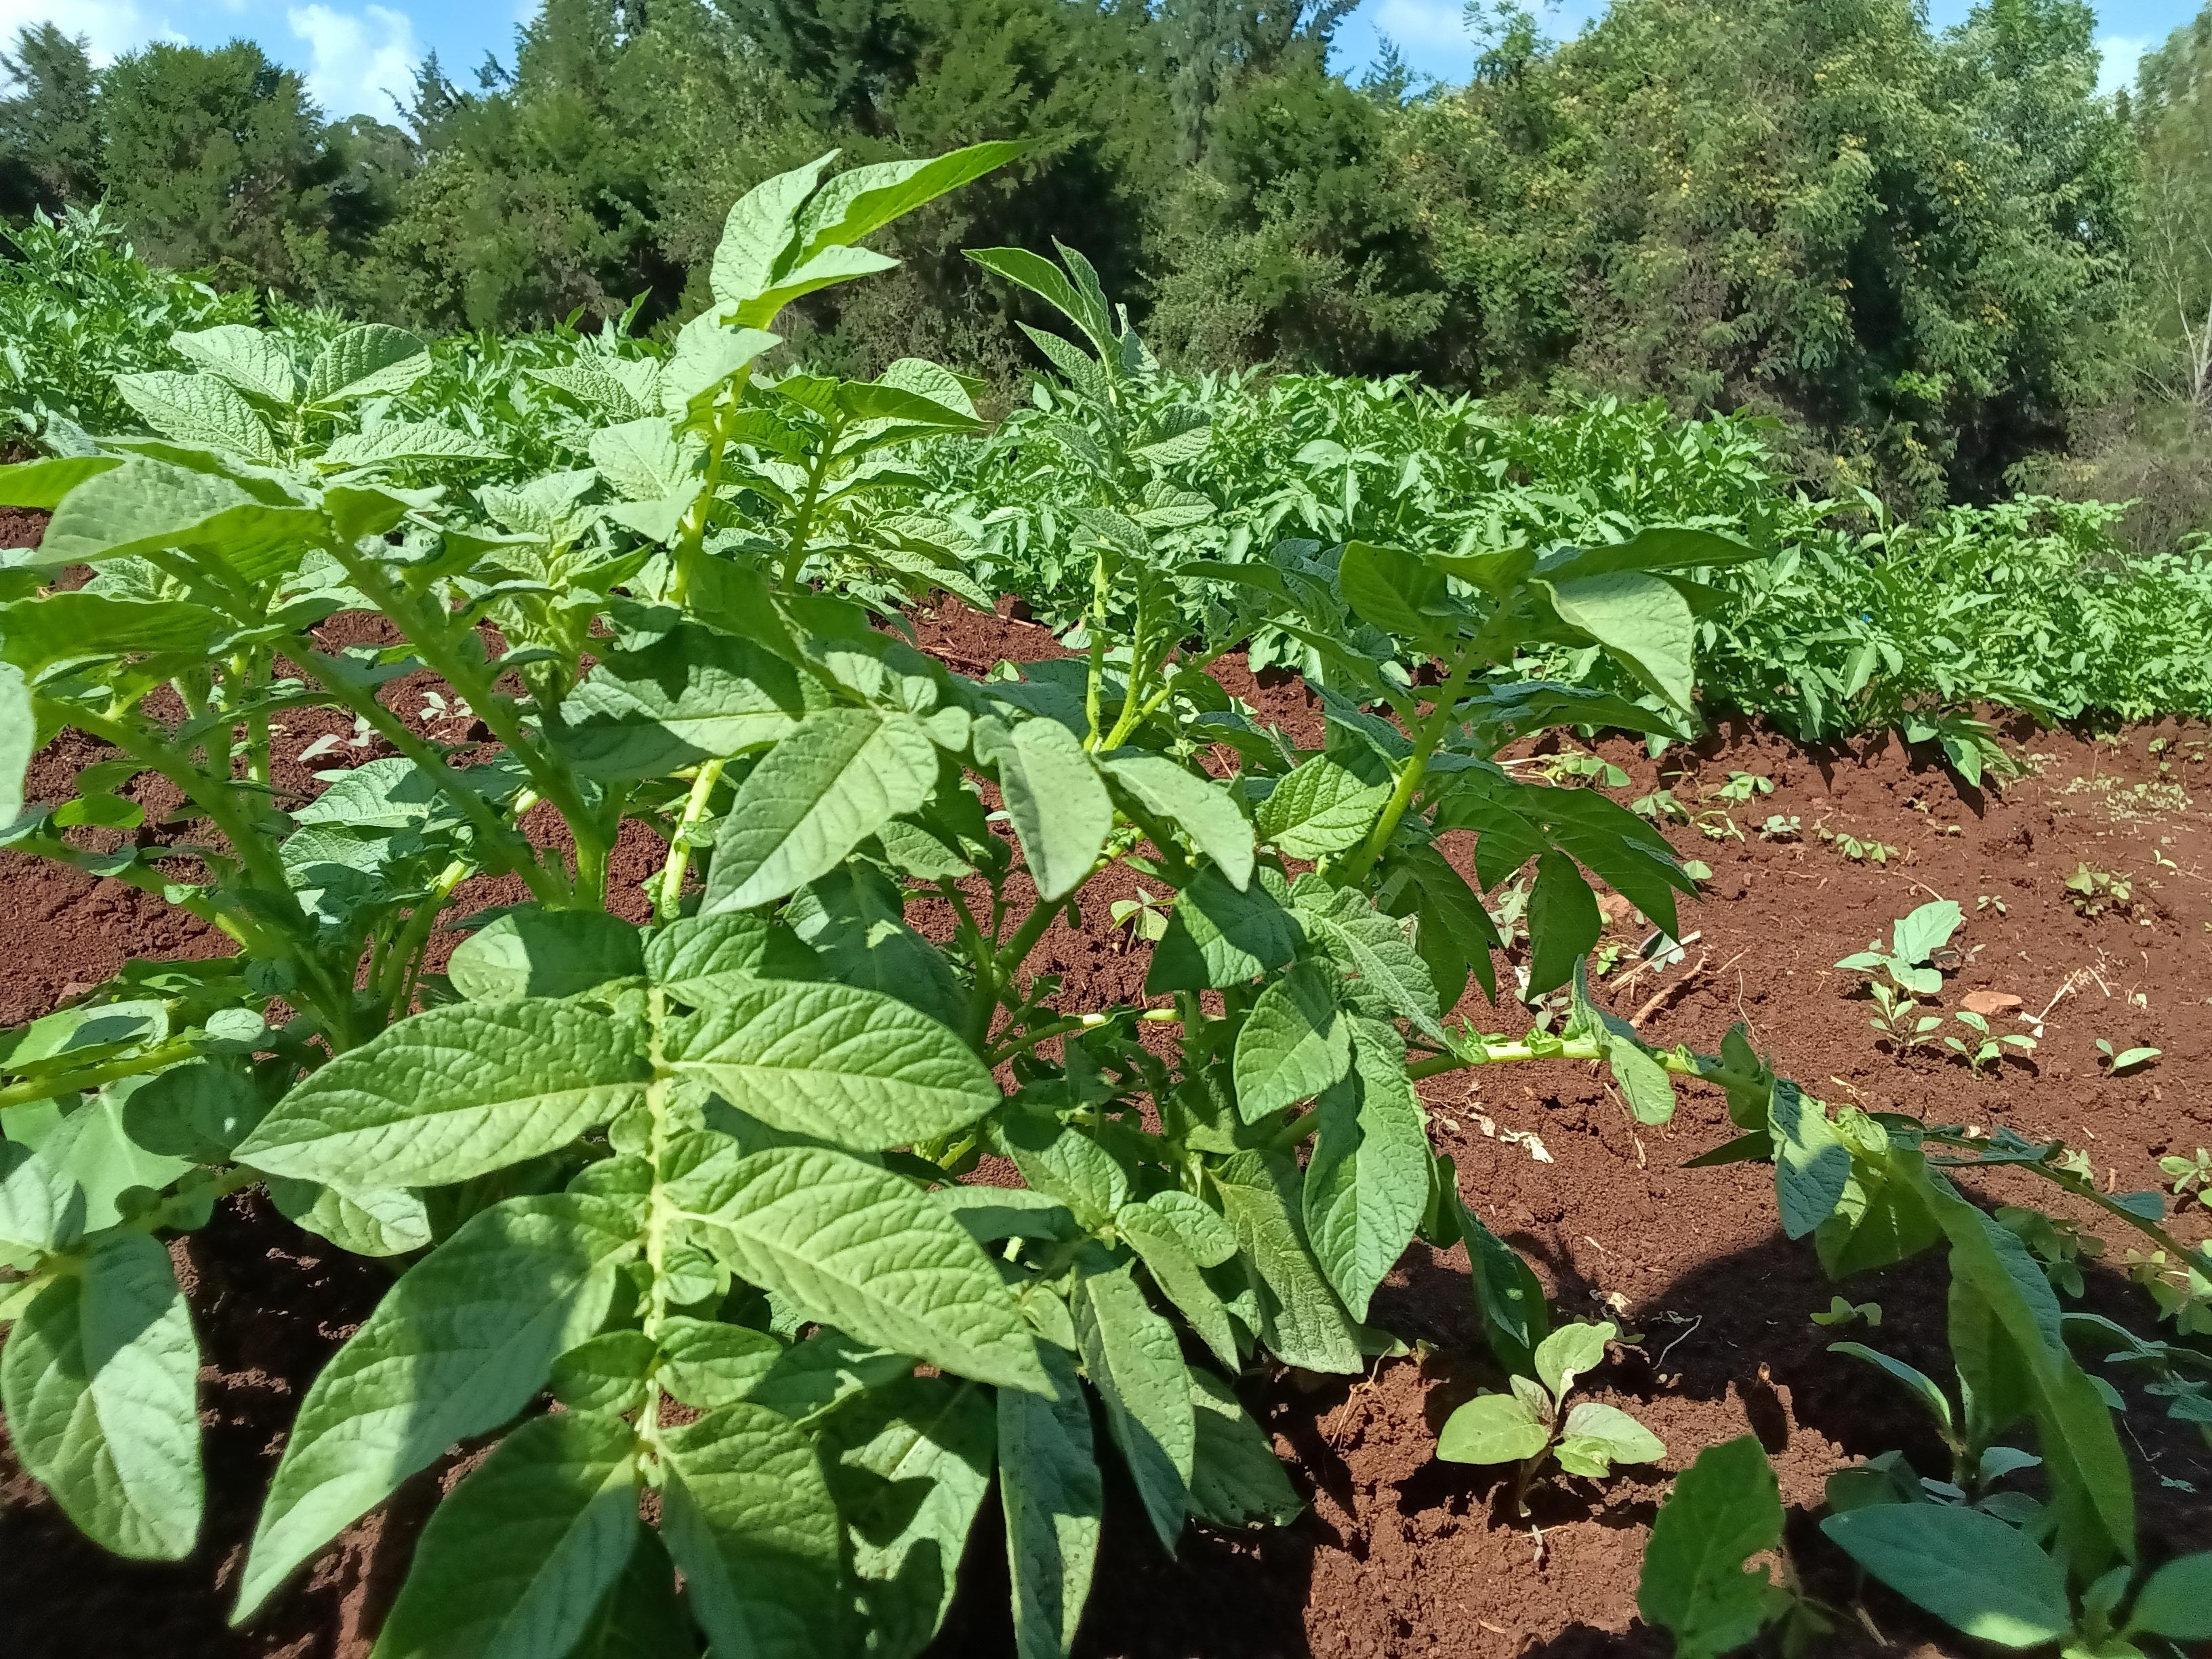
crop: potato
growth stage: vegetative
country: Kenya
